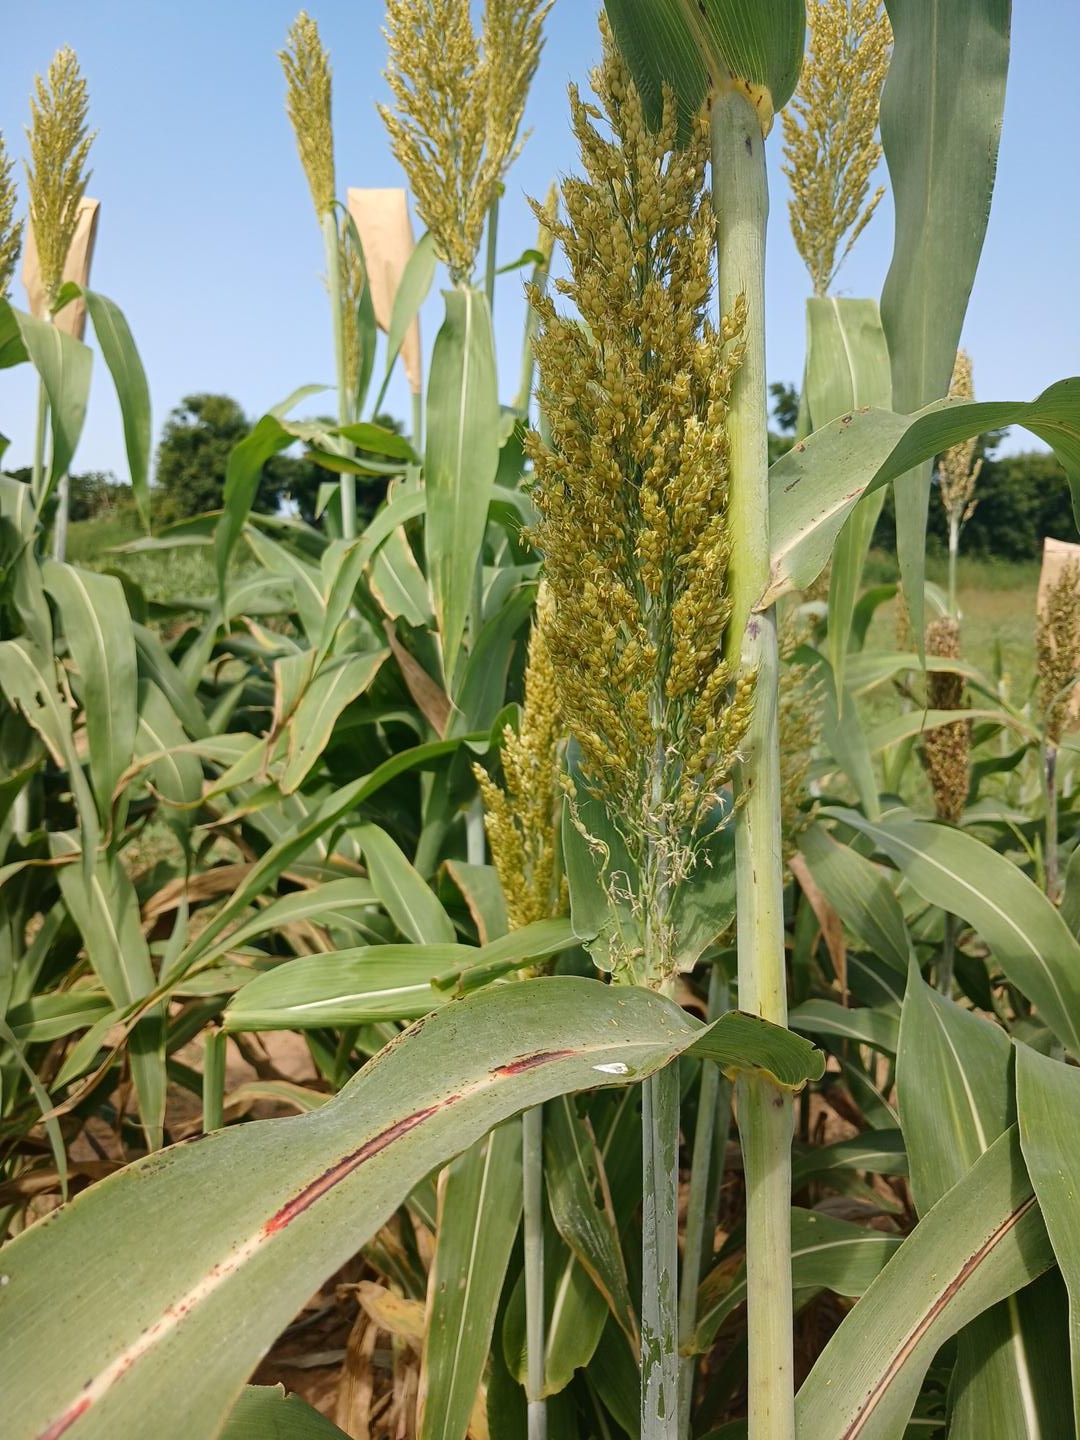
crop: sorghum
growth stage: flowering
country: Senegal
